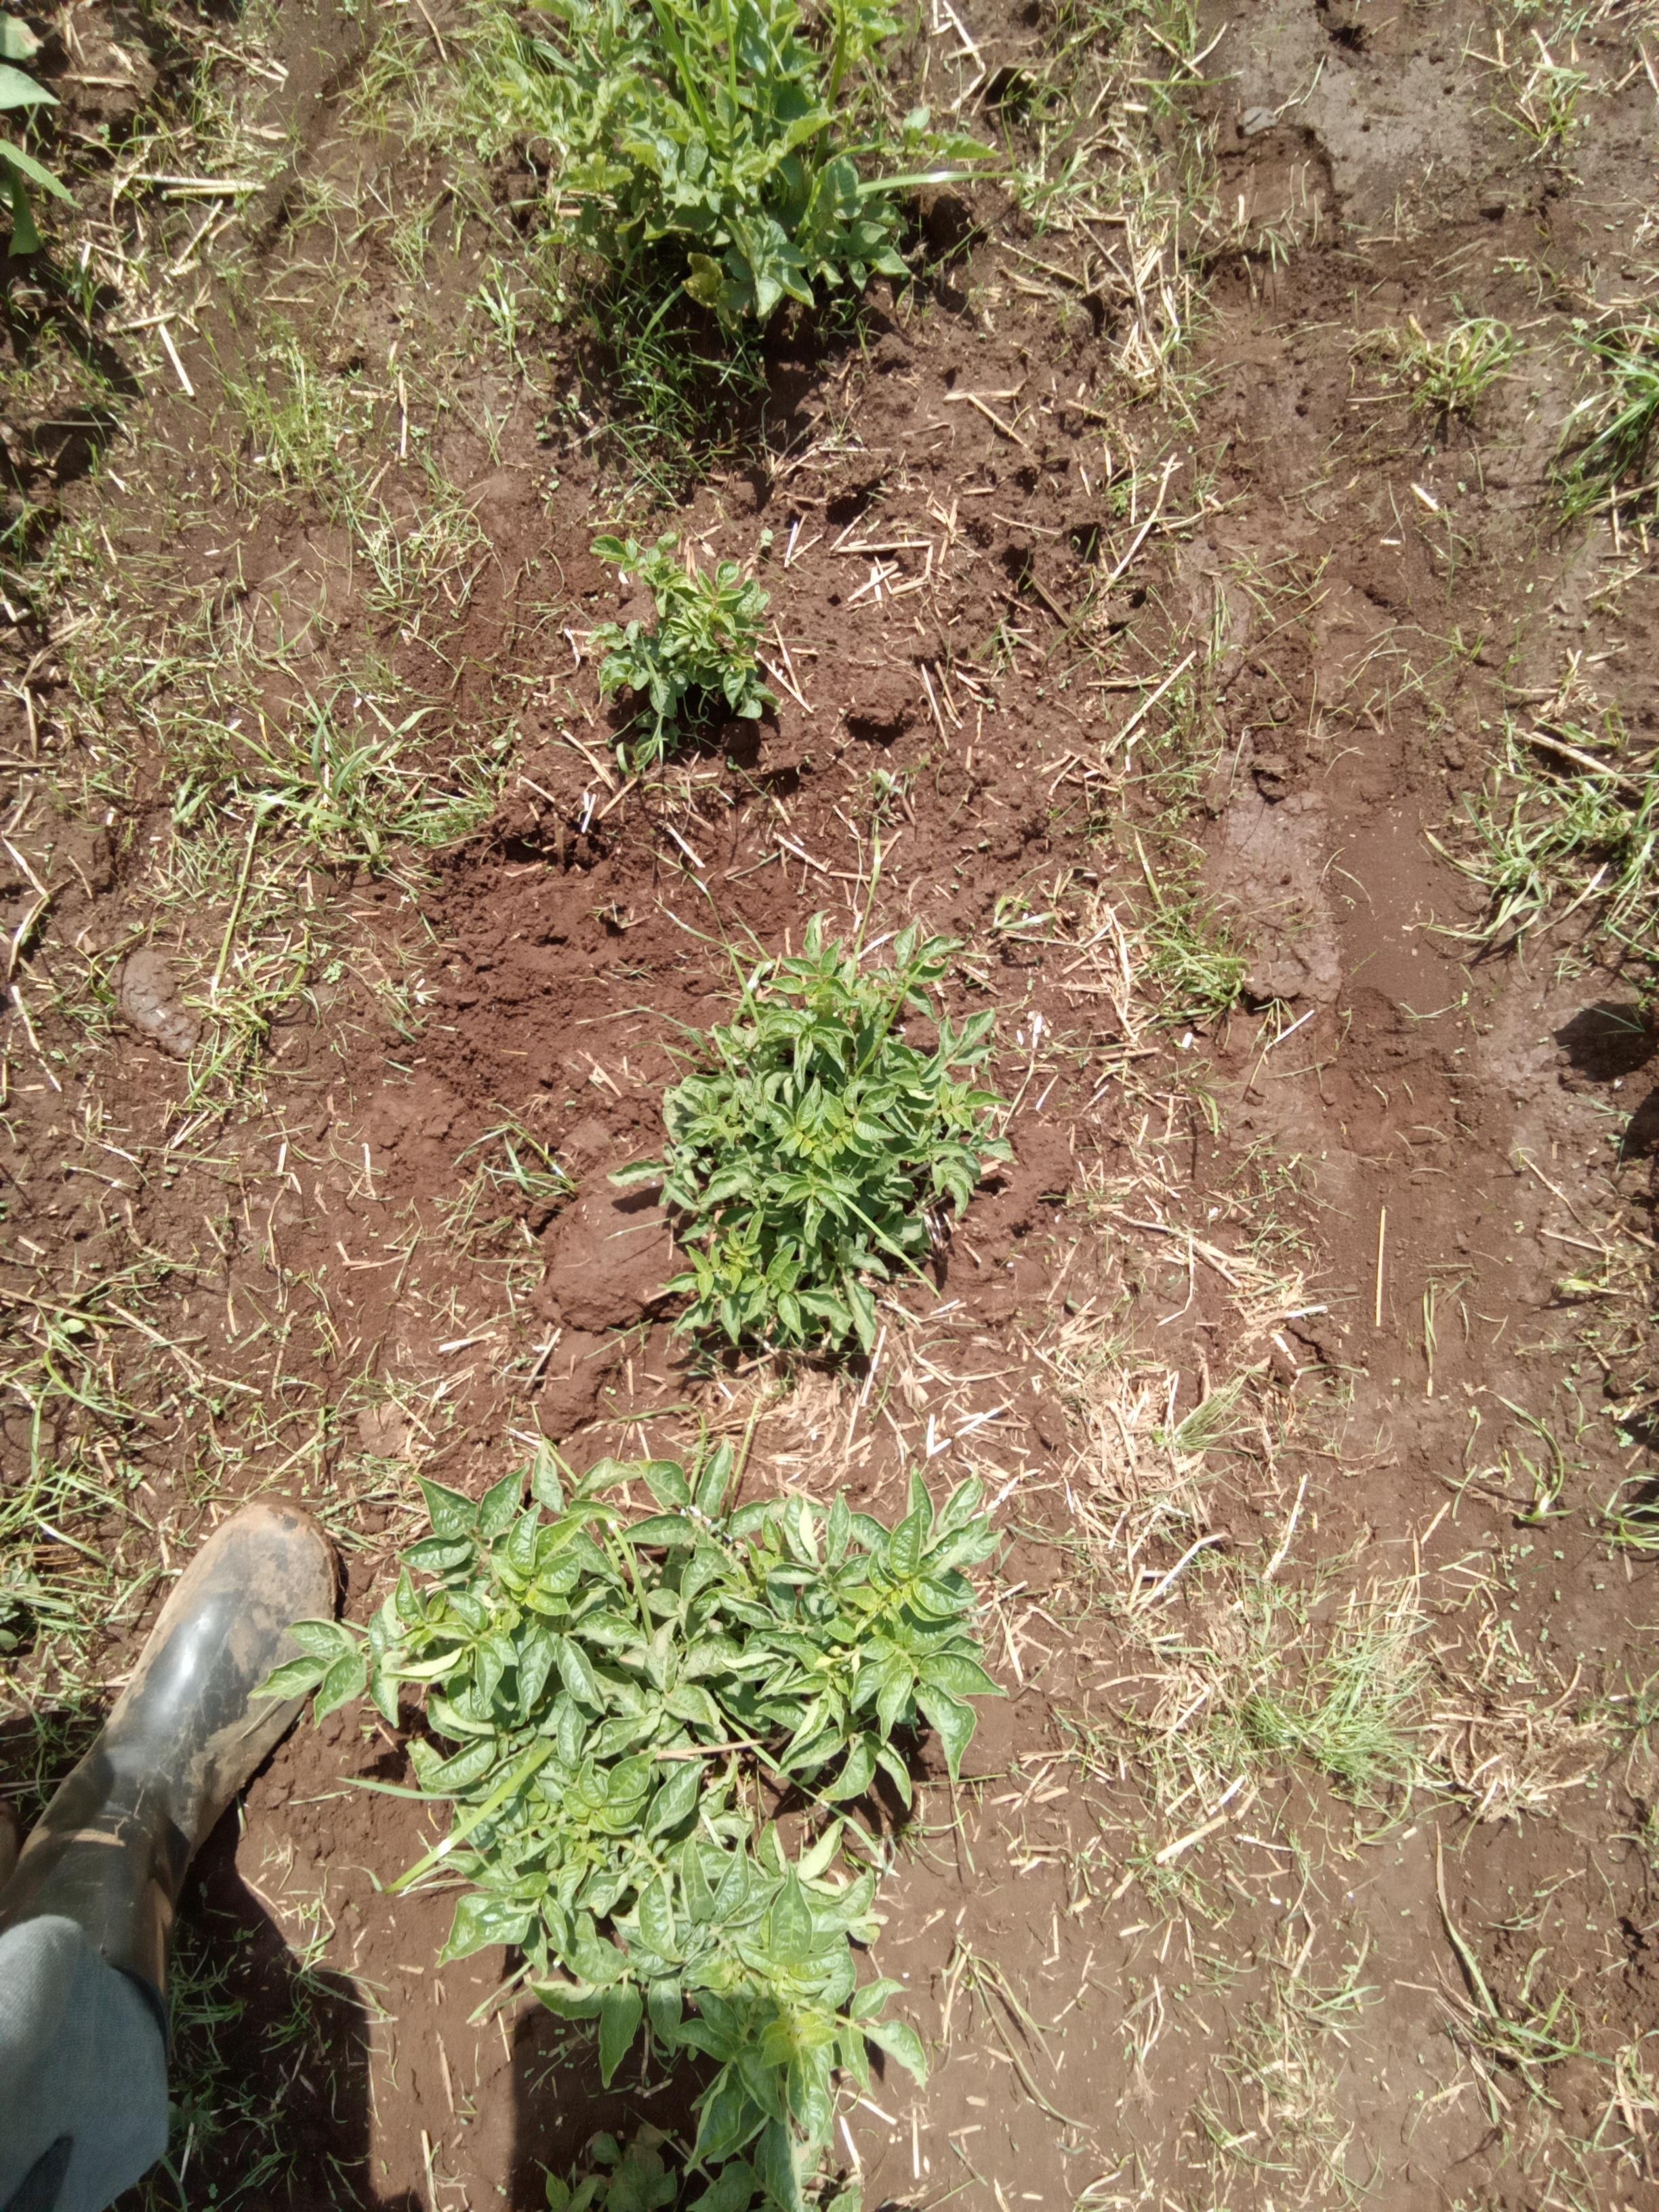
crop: potato
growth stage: vegetative
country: Kenya
